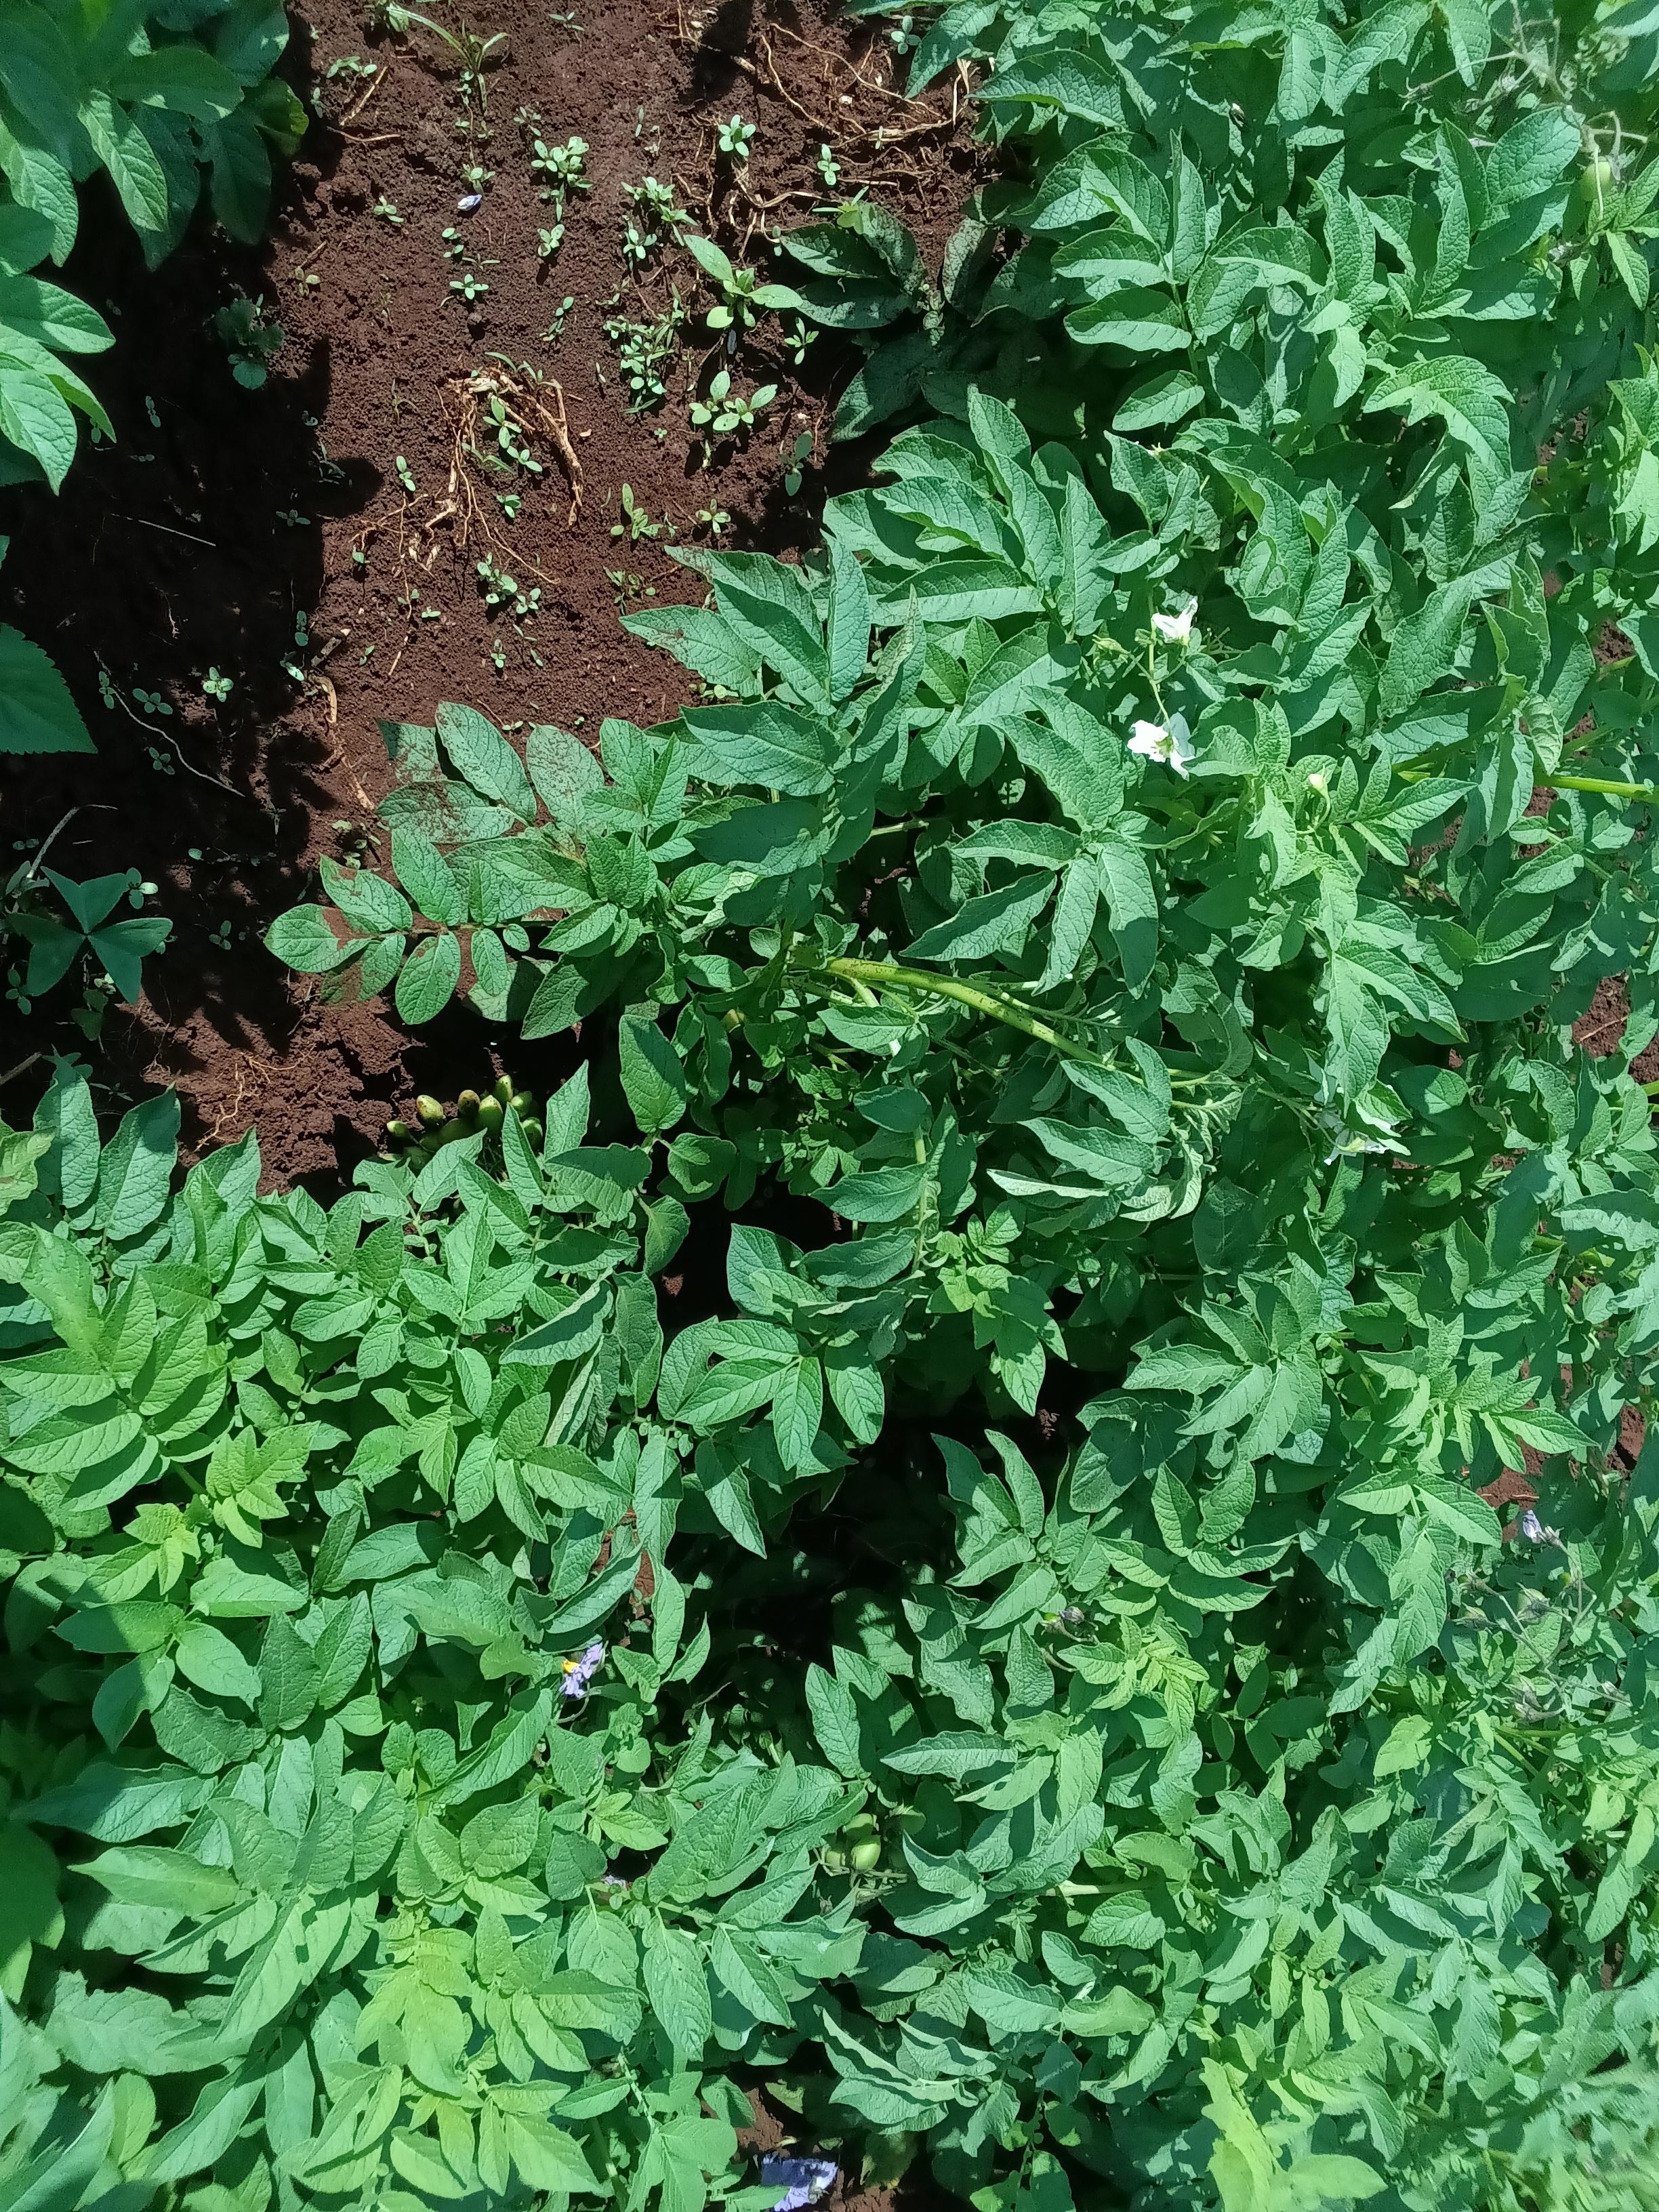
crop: potato
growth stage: flowering
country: Kenya
